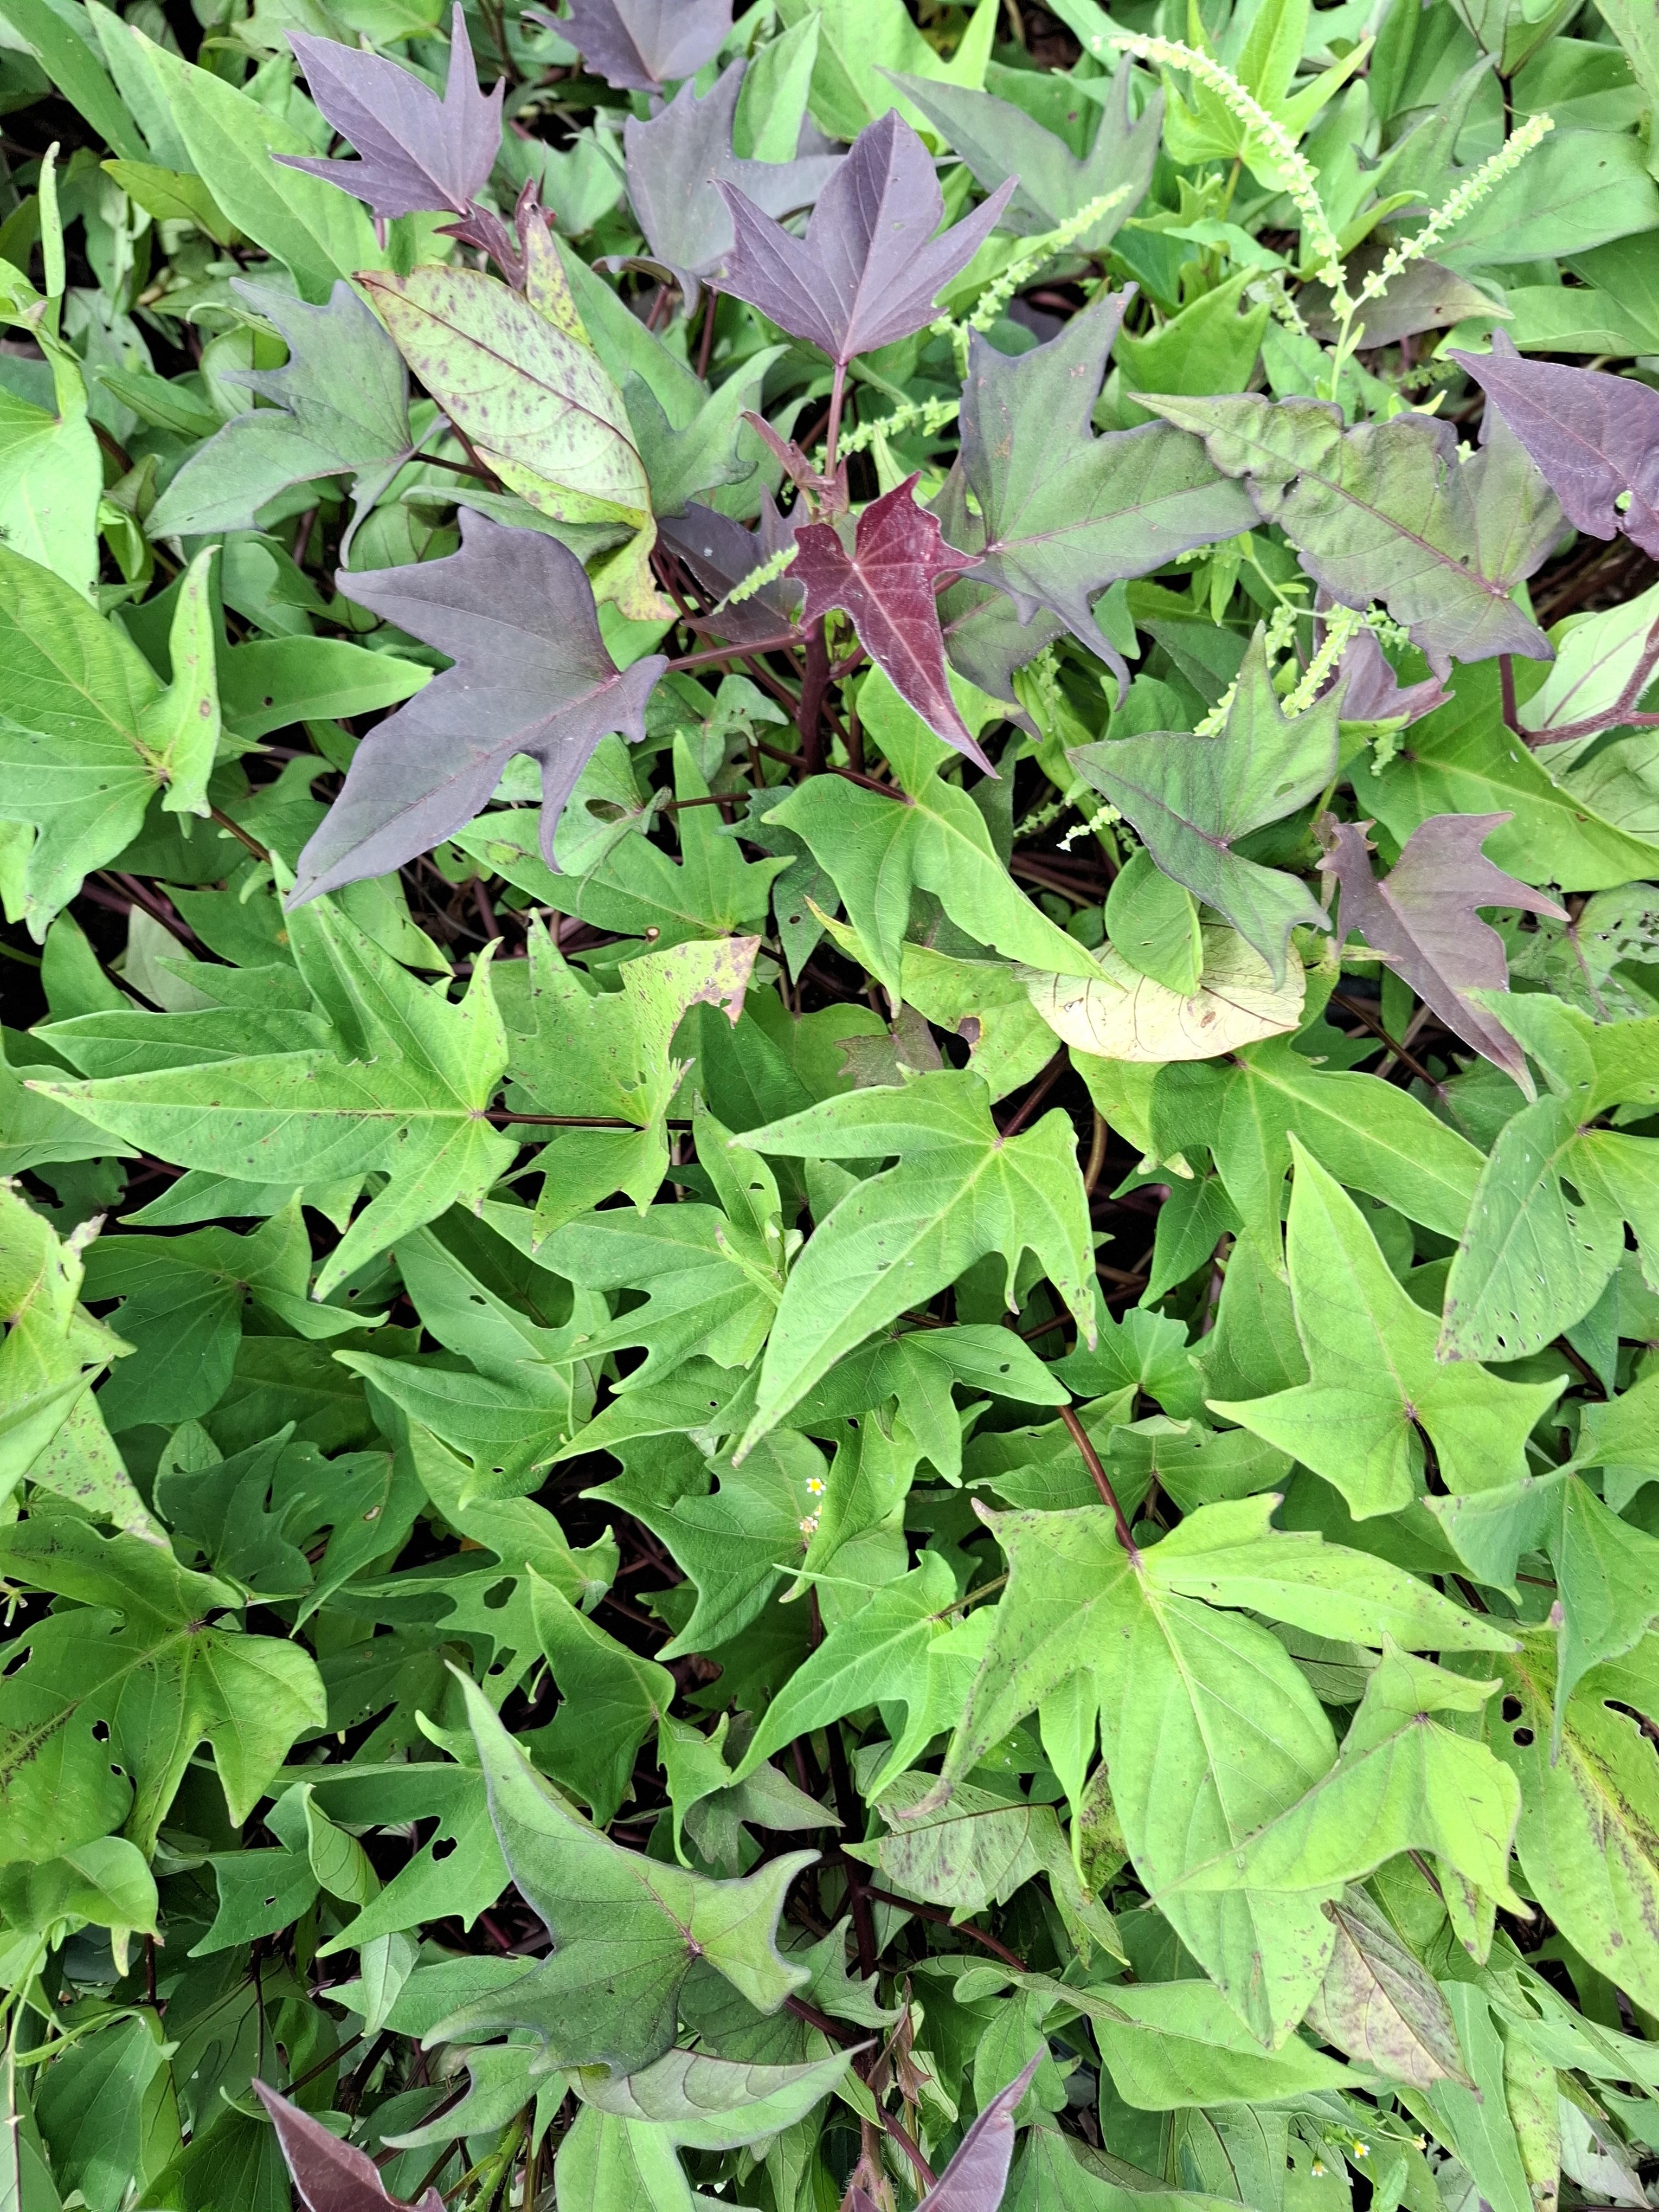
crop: sorghum
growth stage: filling grain
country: Tanzania
